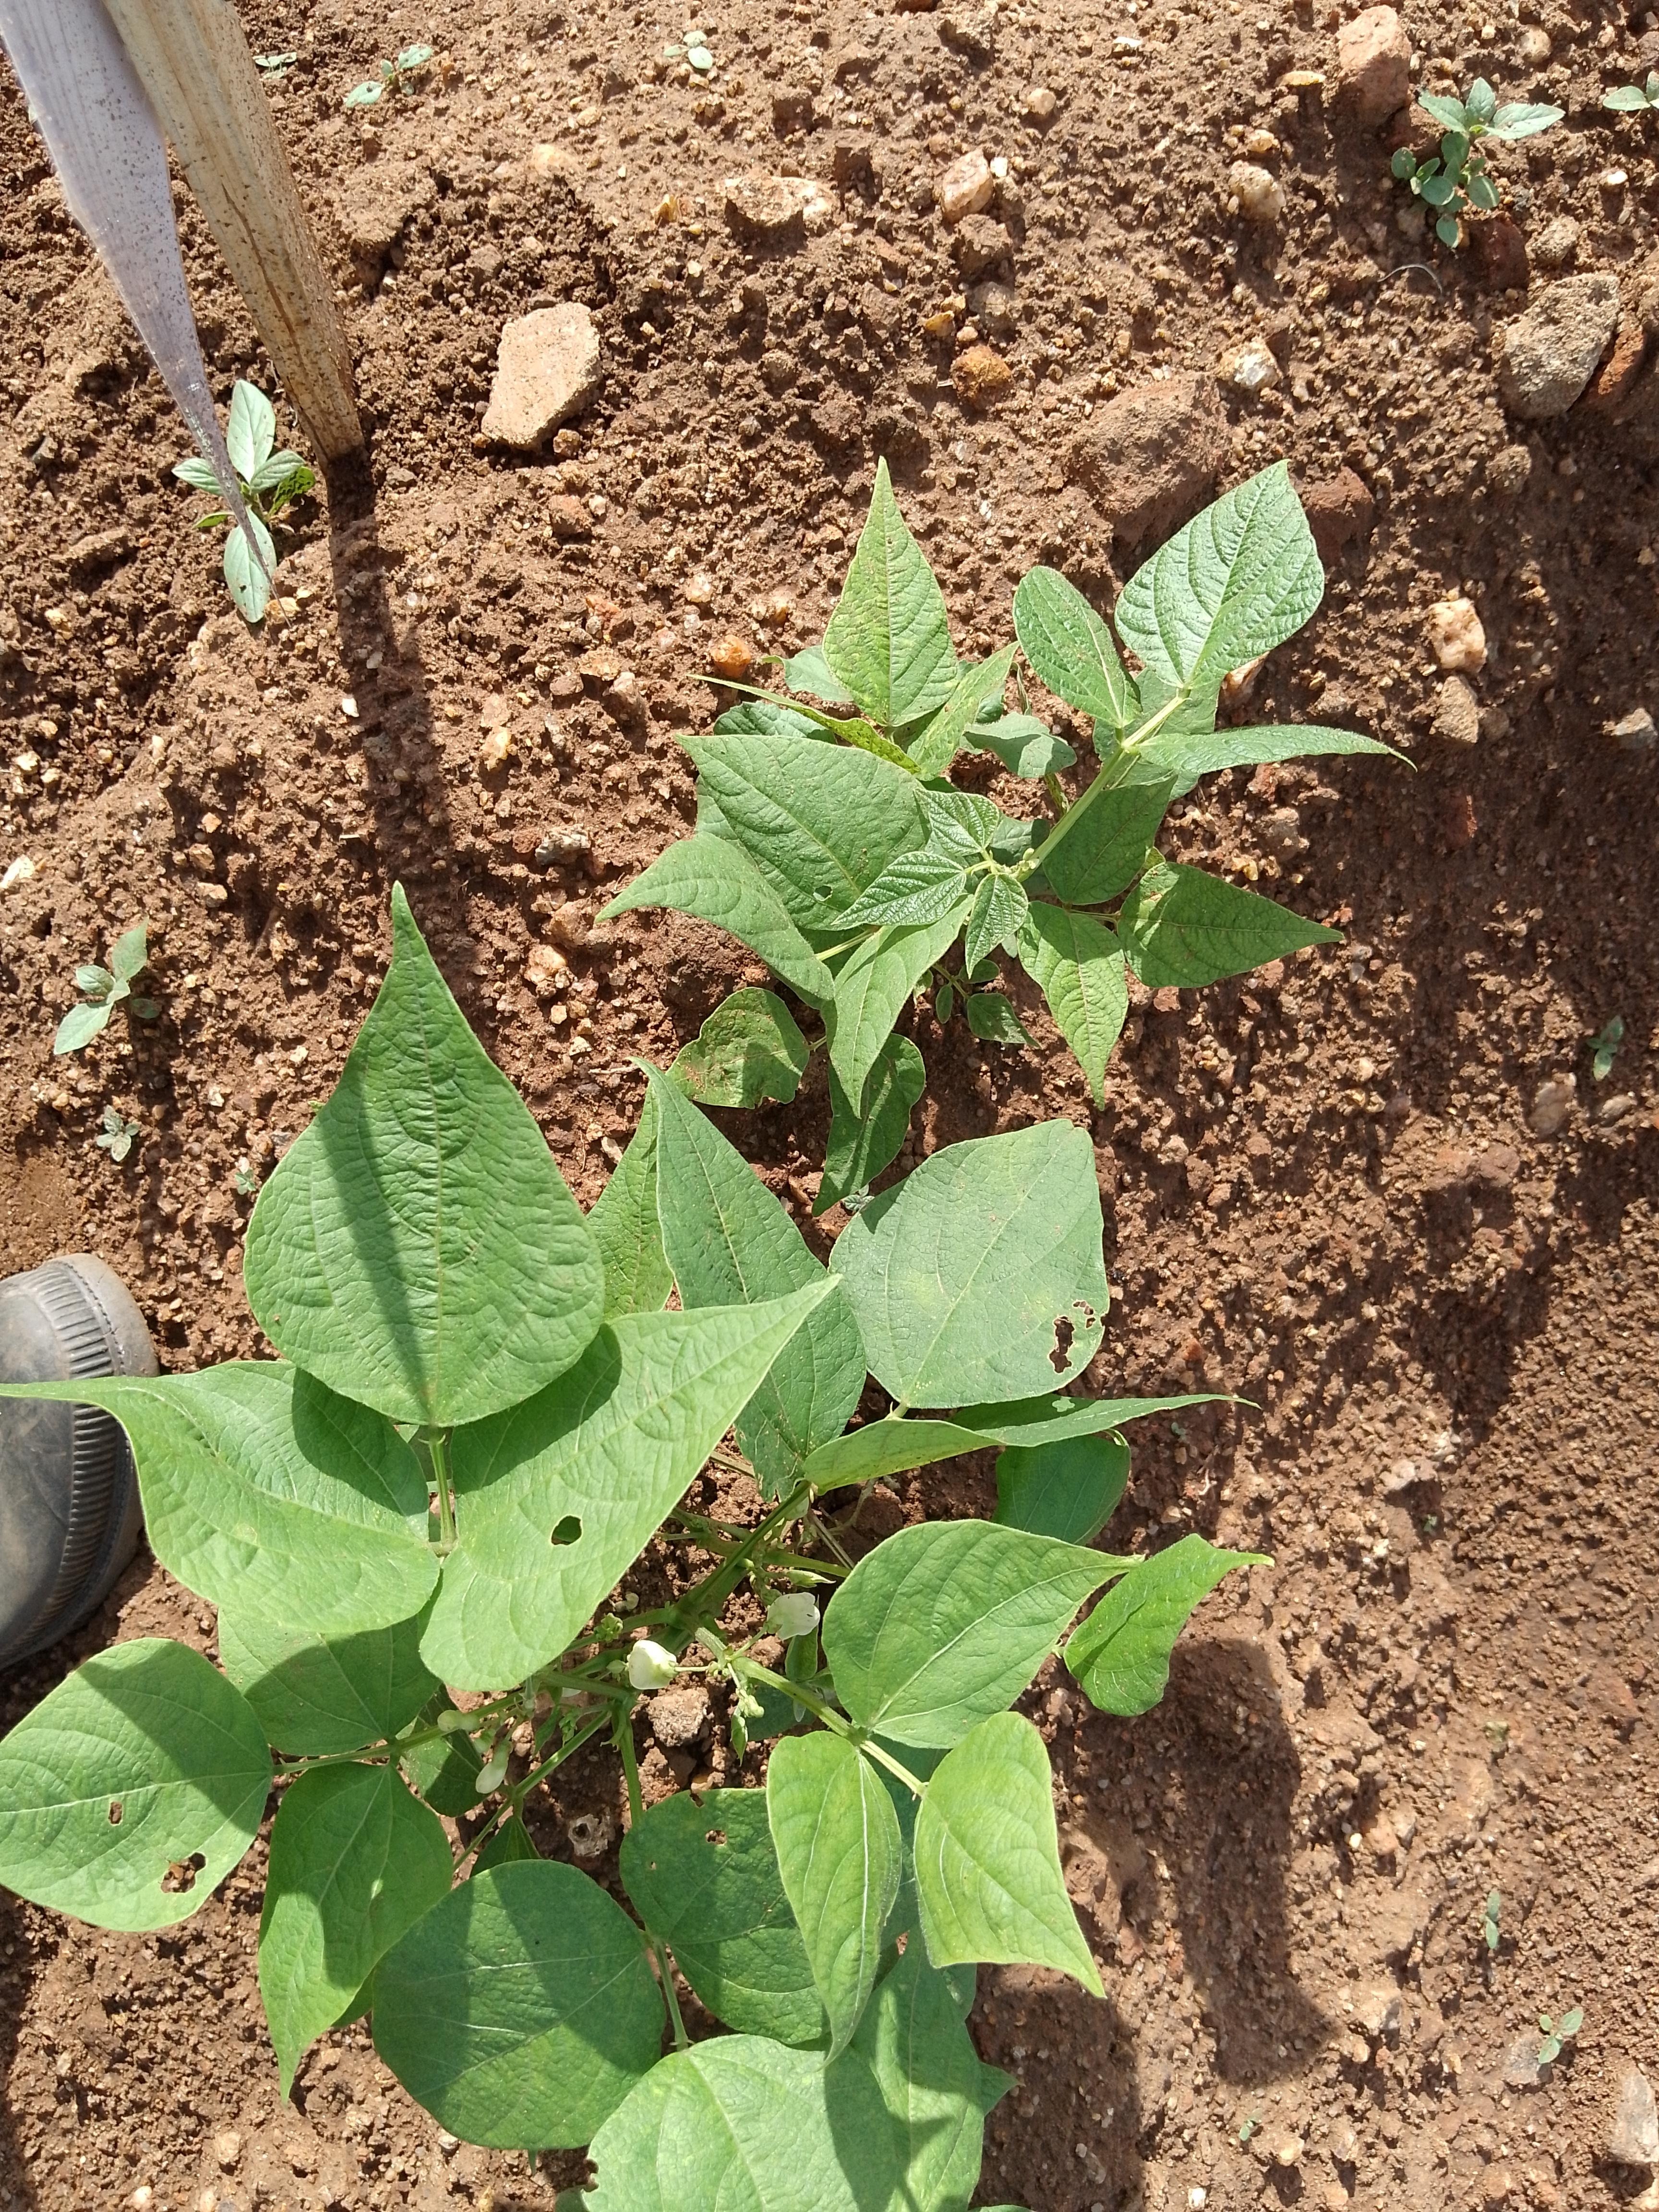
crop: common bean
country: Malawi
